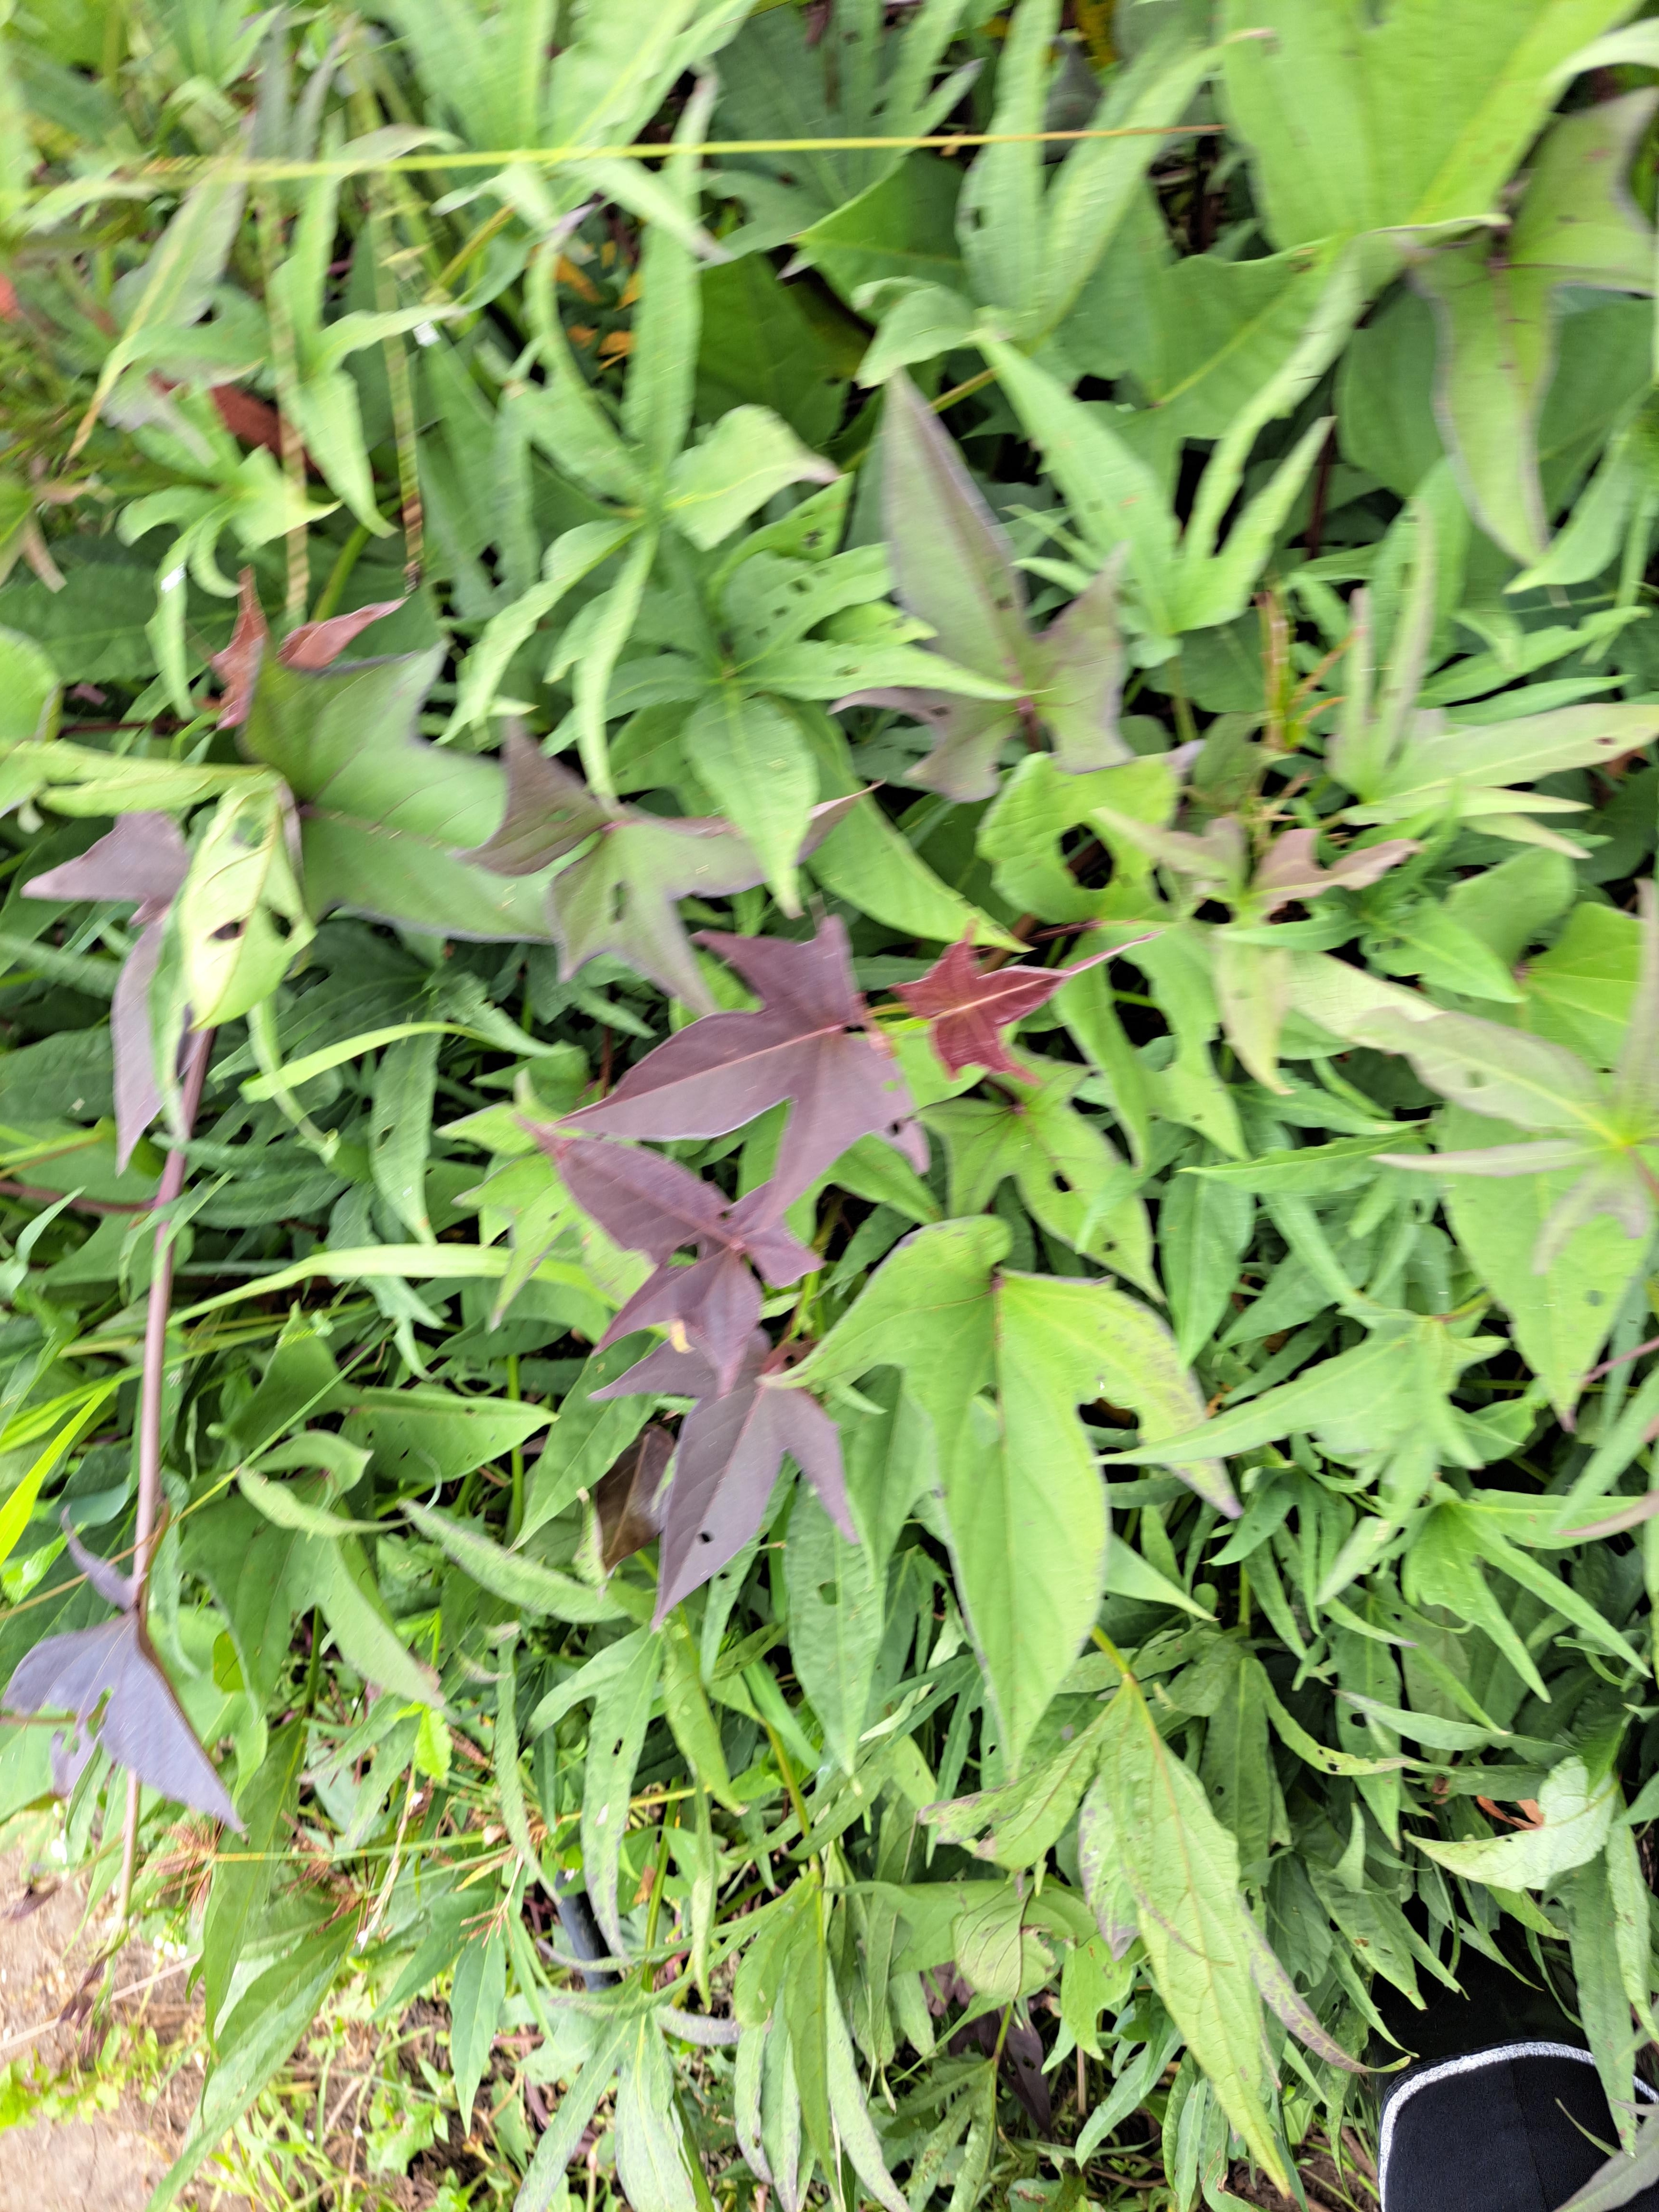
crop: sweet potato
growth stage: flowering
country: Tanzania
